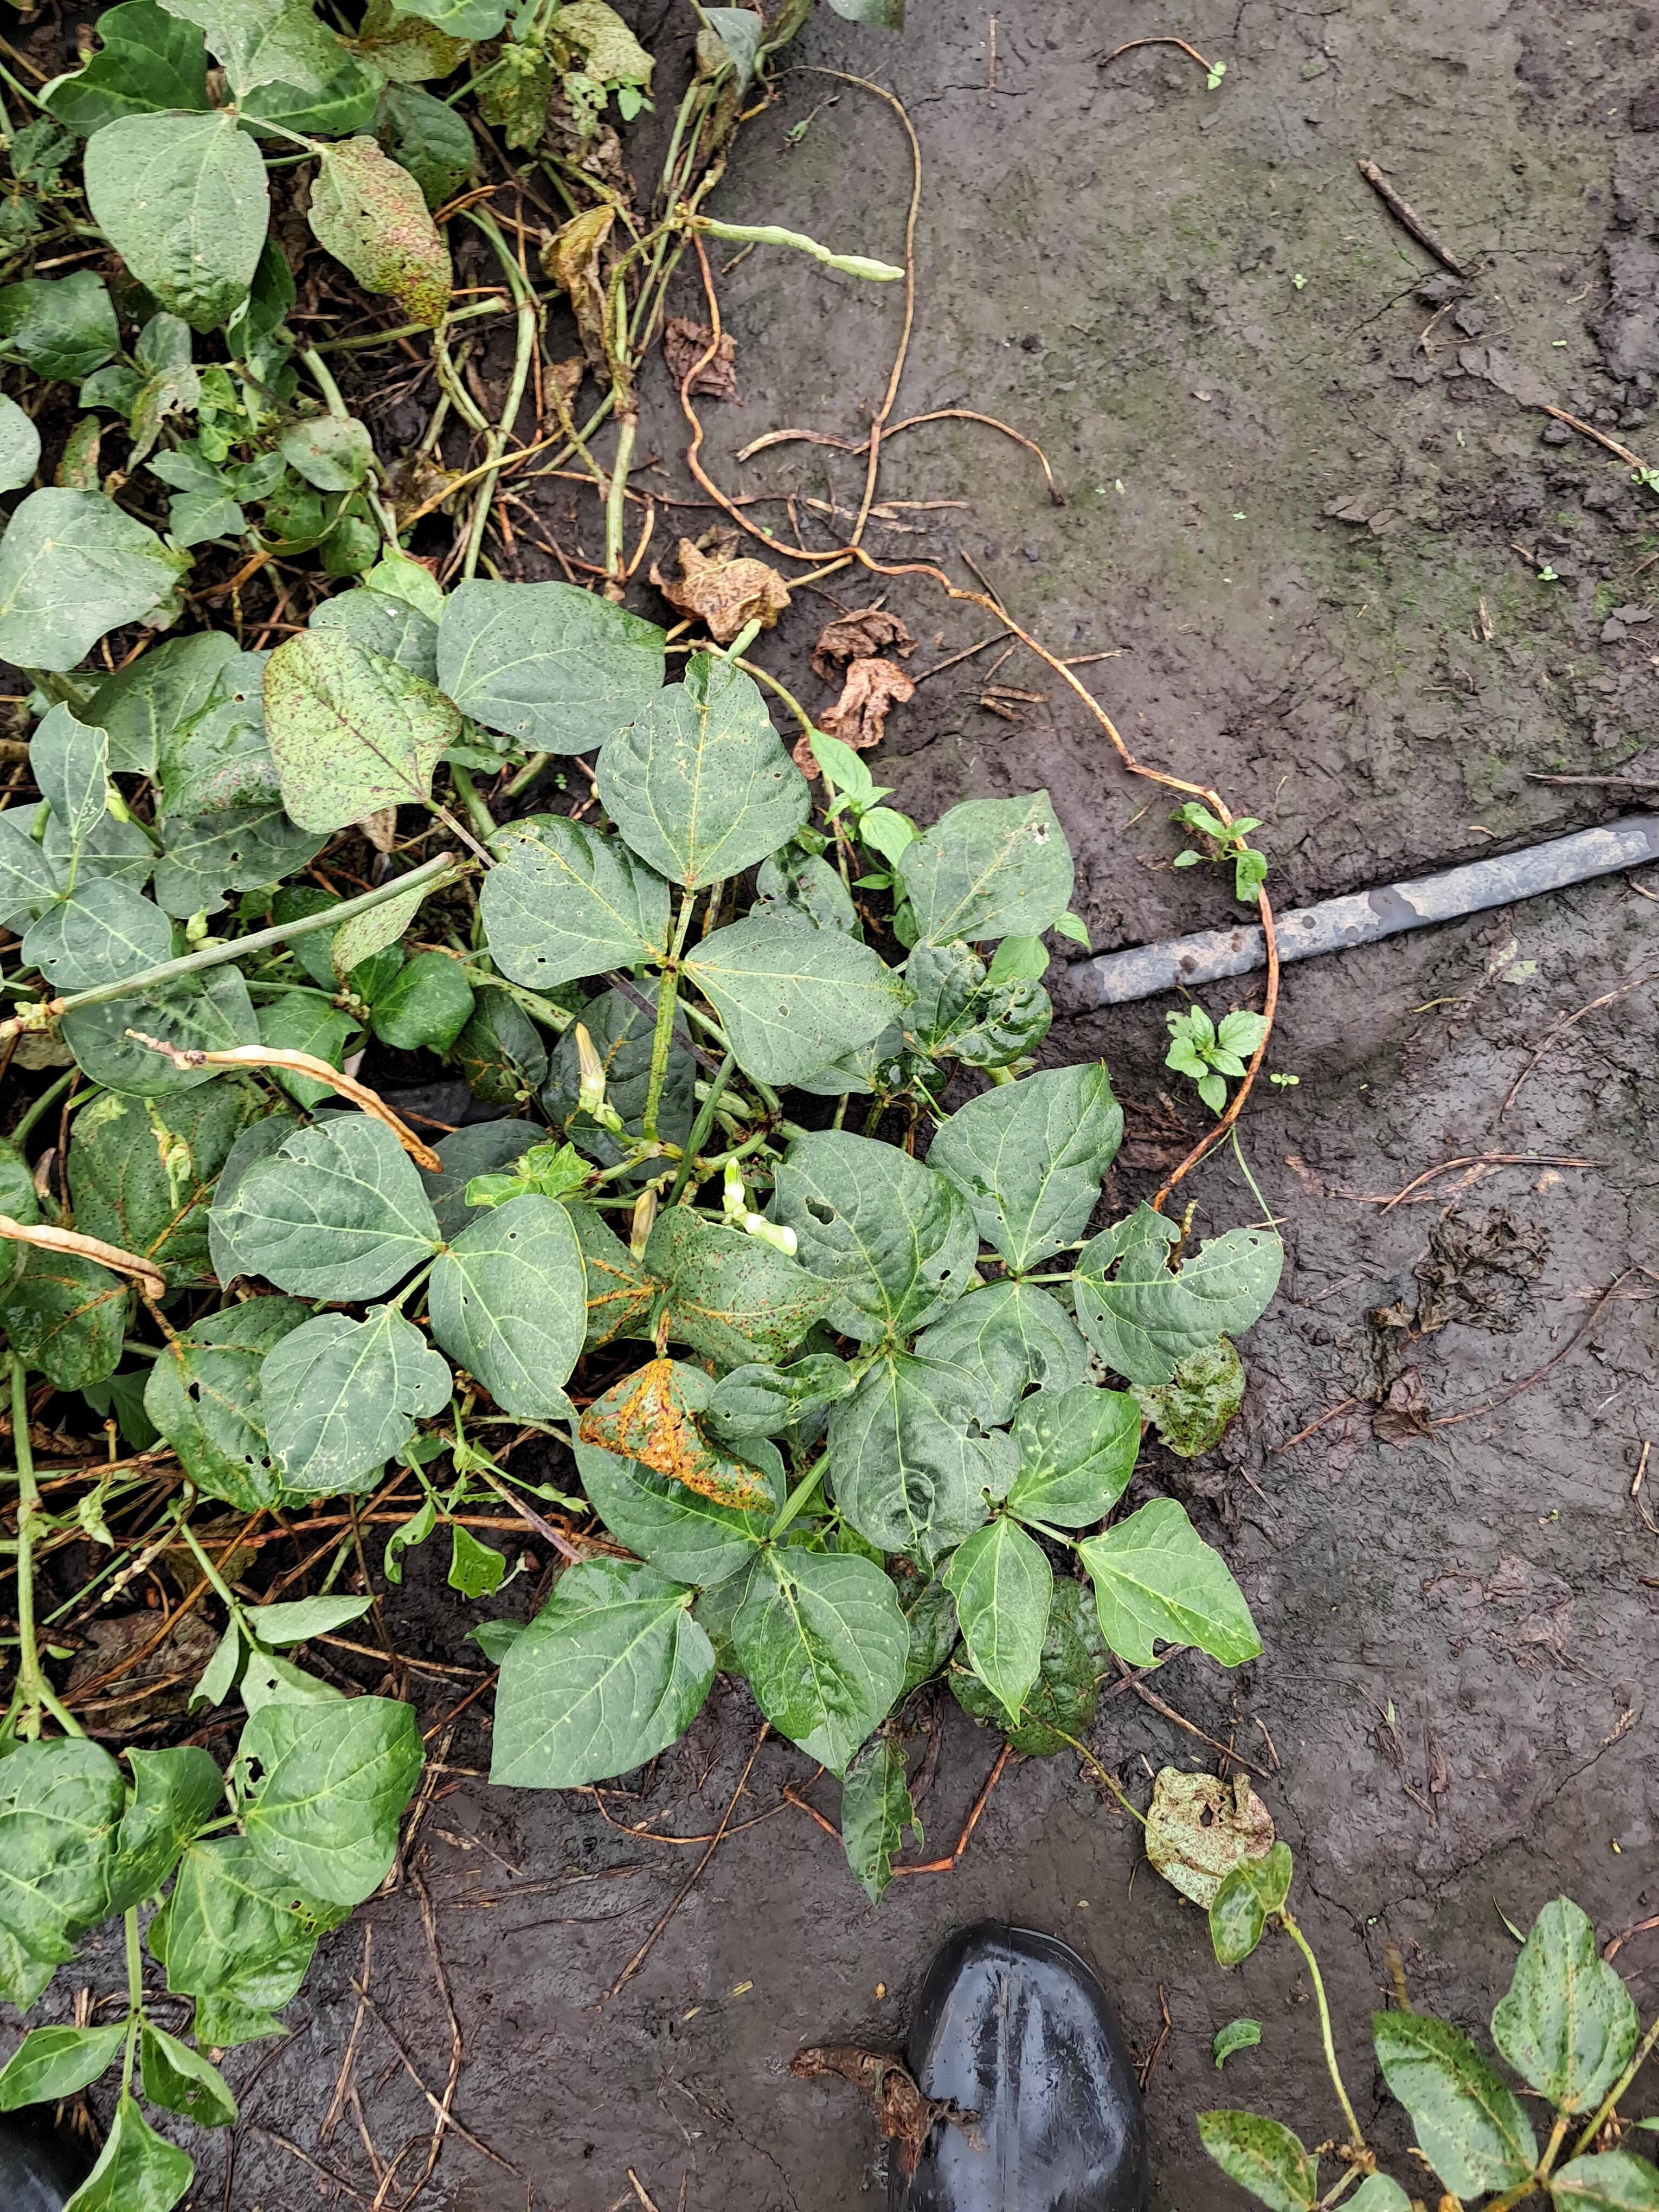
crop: cowpea
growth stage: development pod
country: Tanzania
